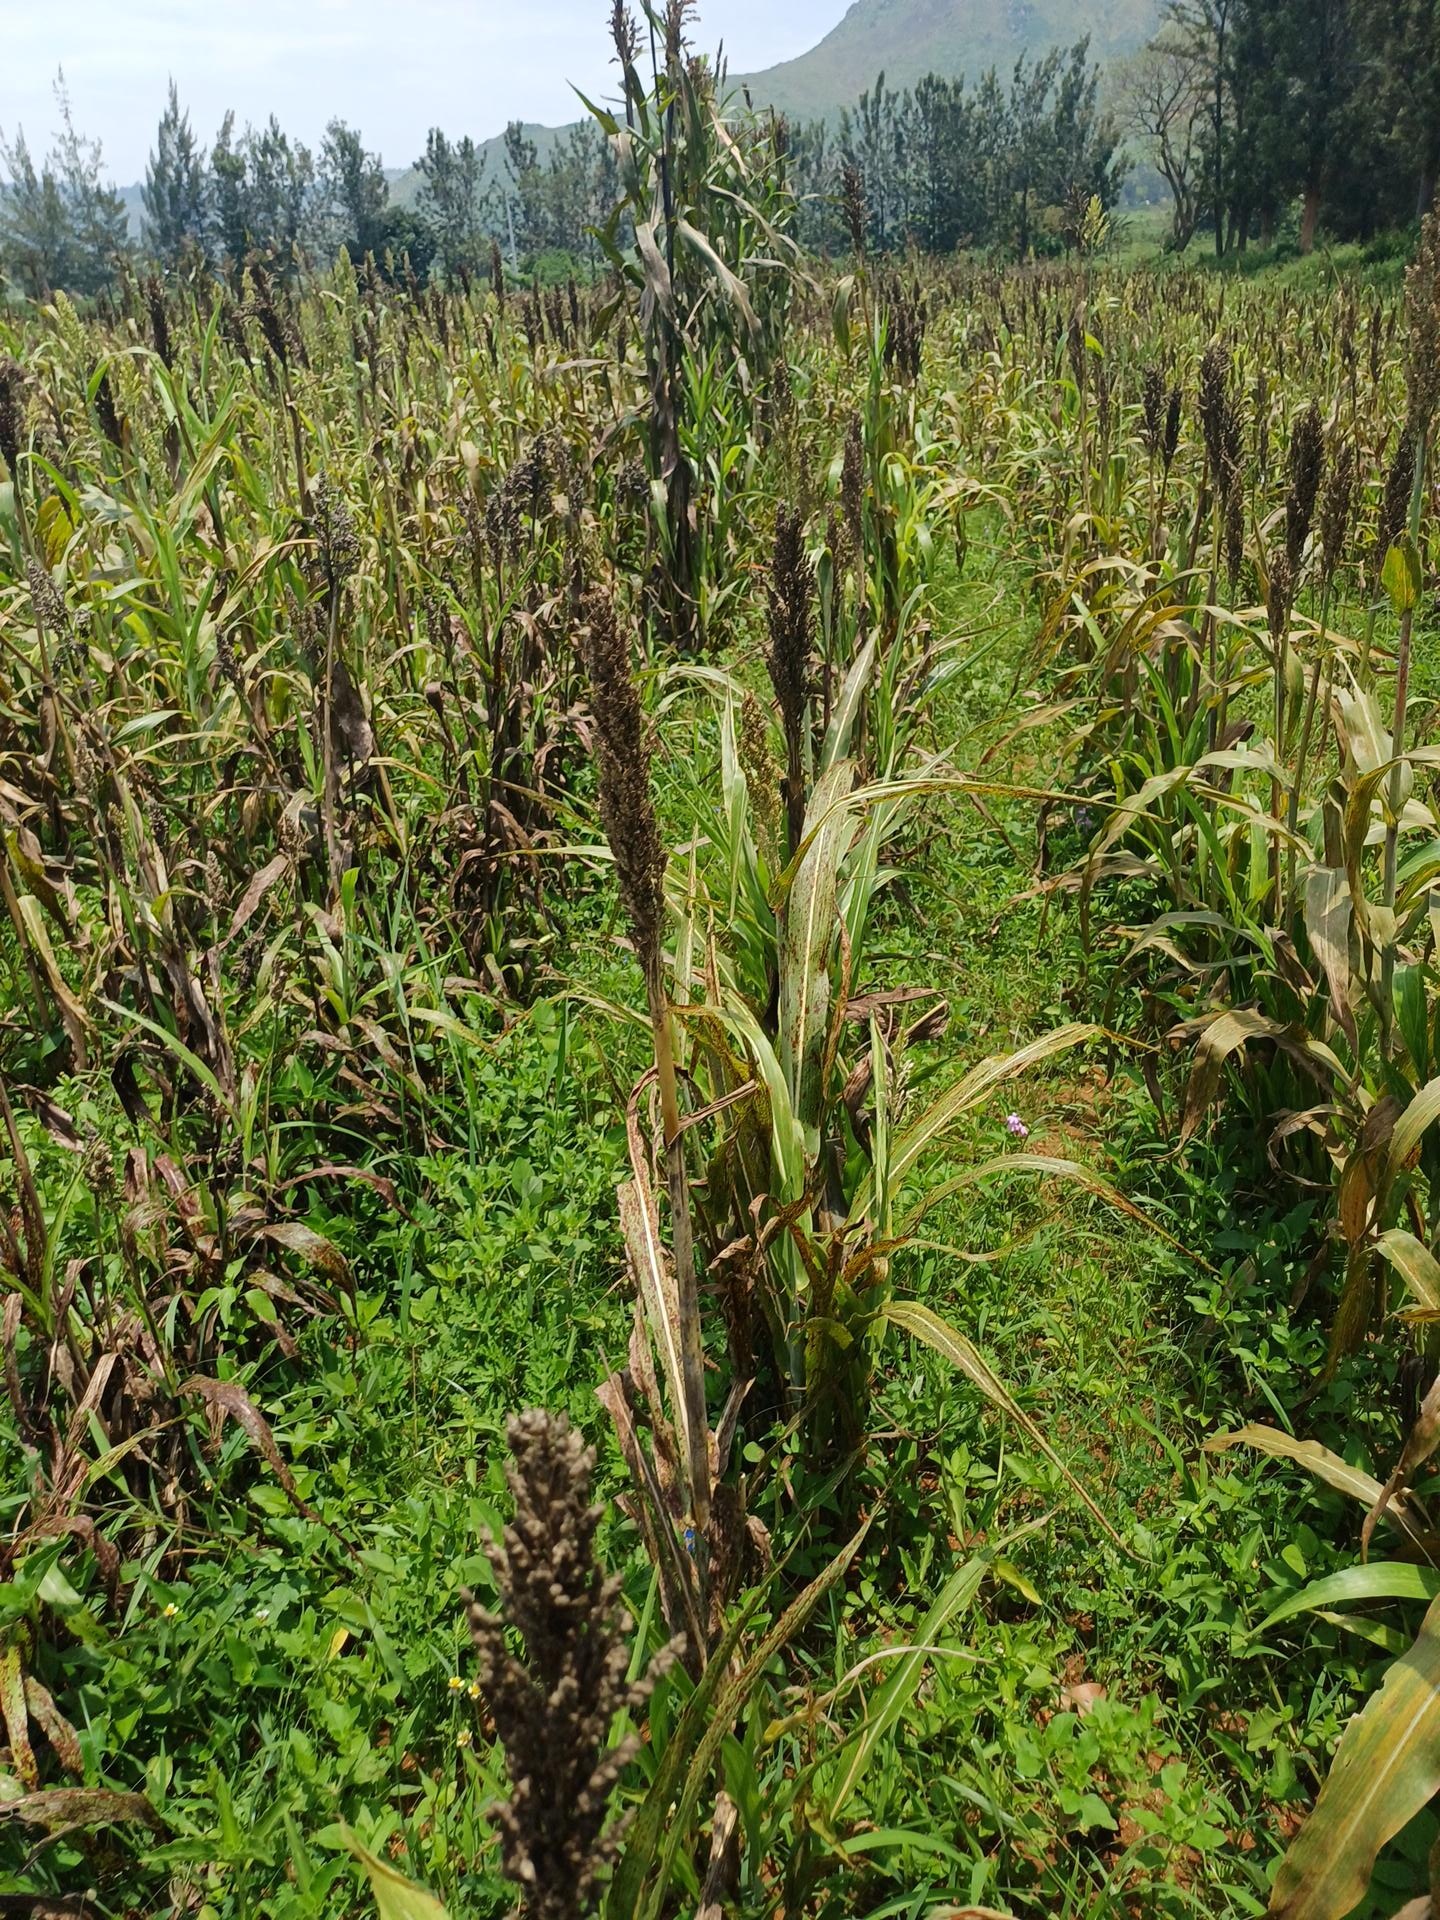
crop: sorghum
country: Kenya
